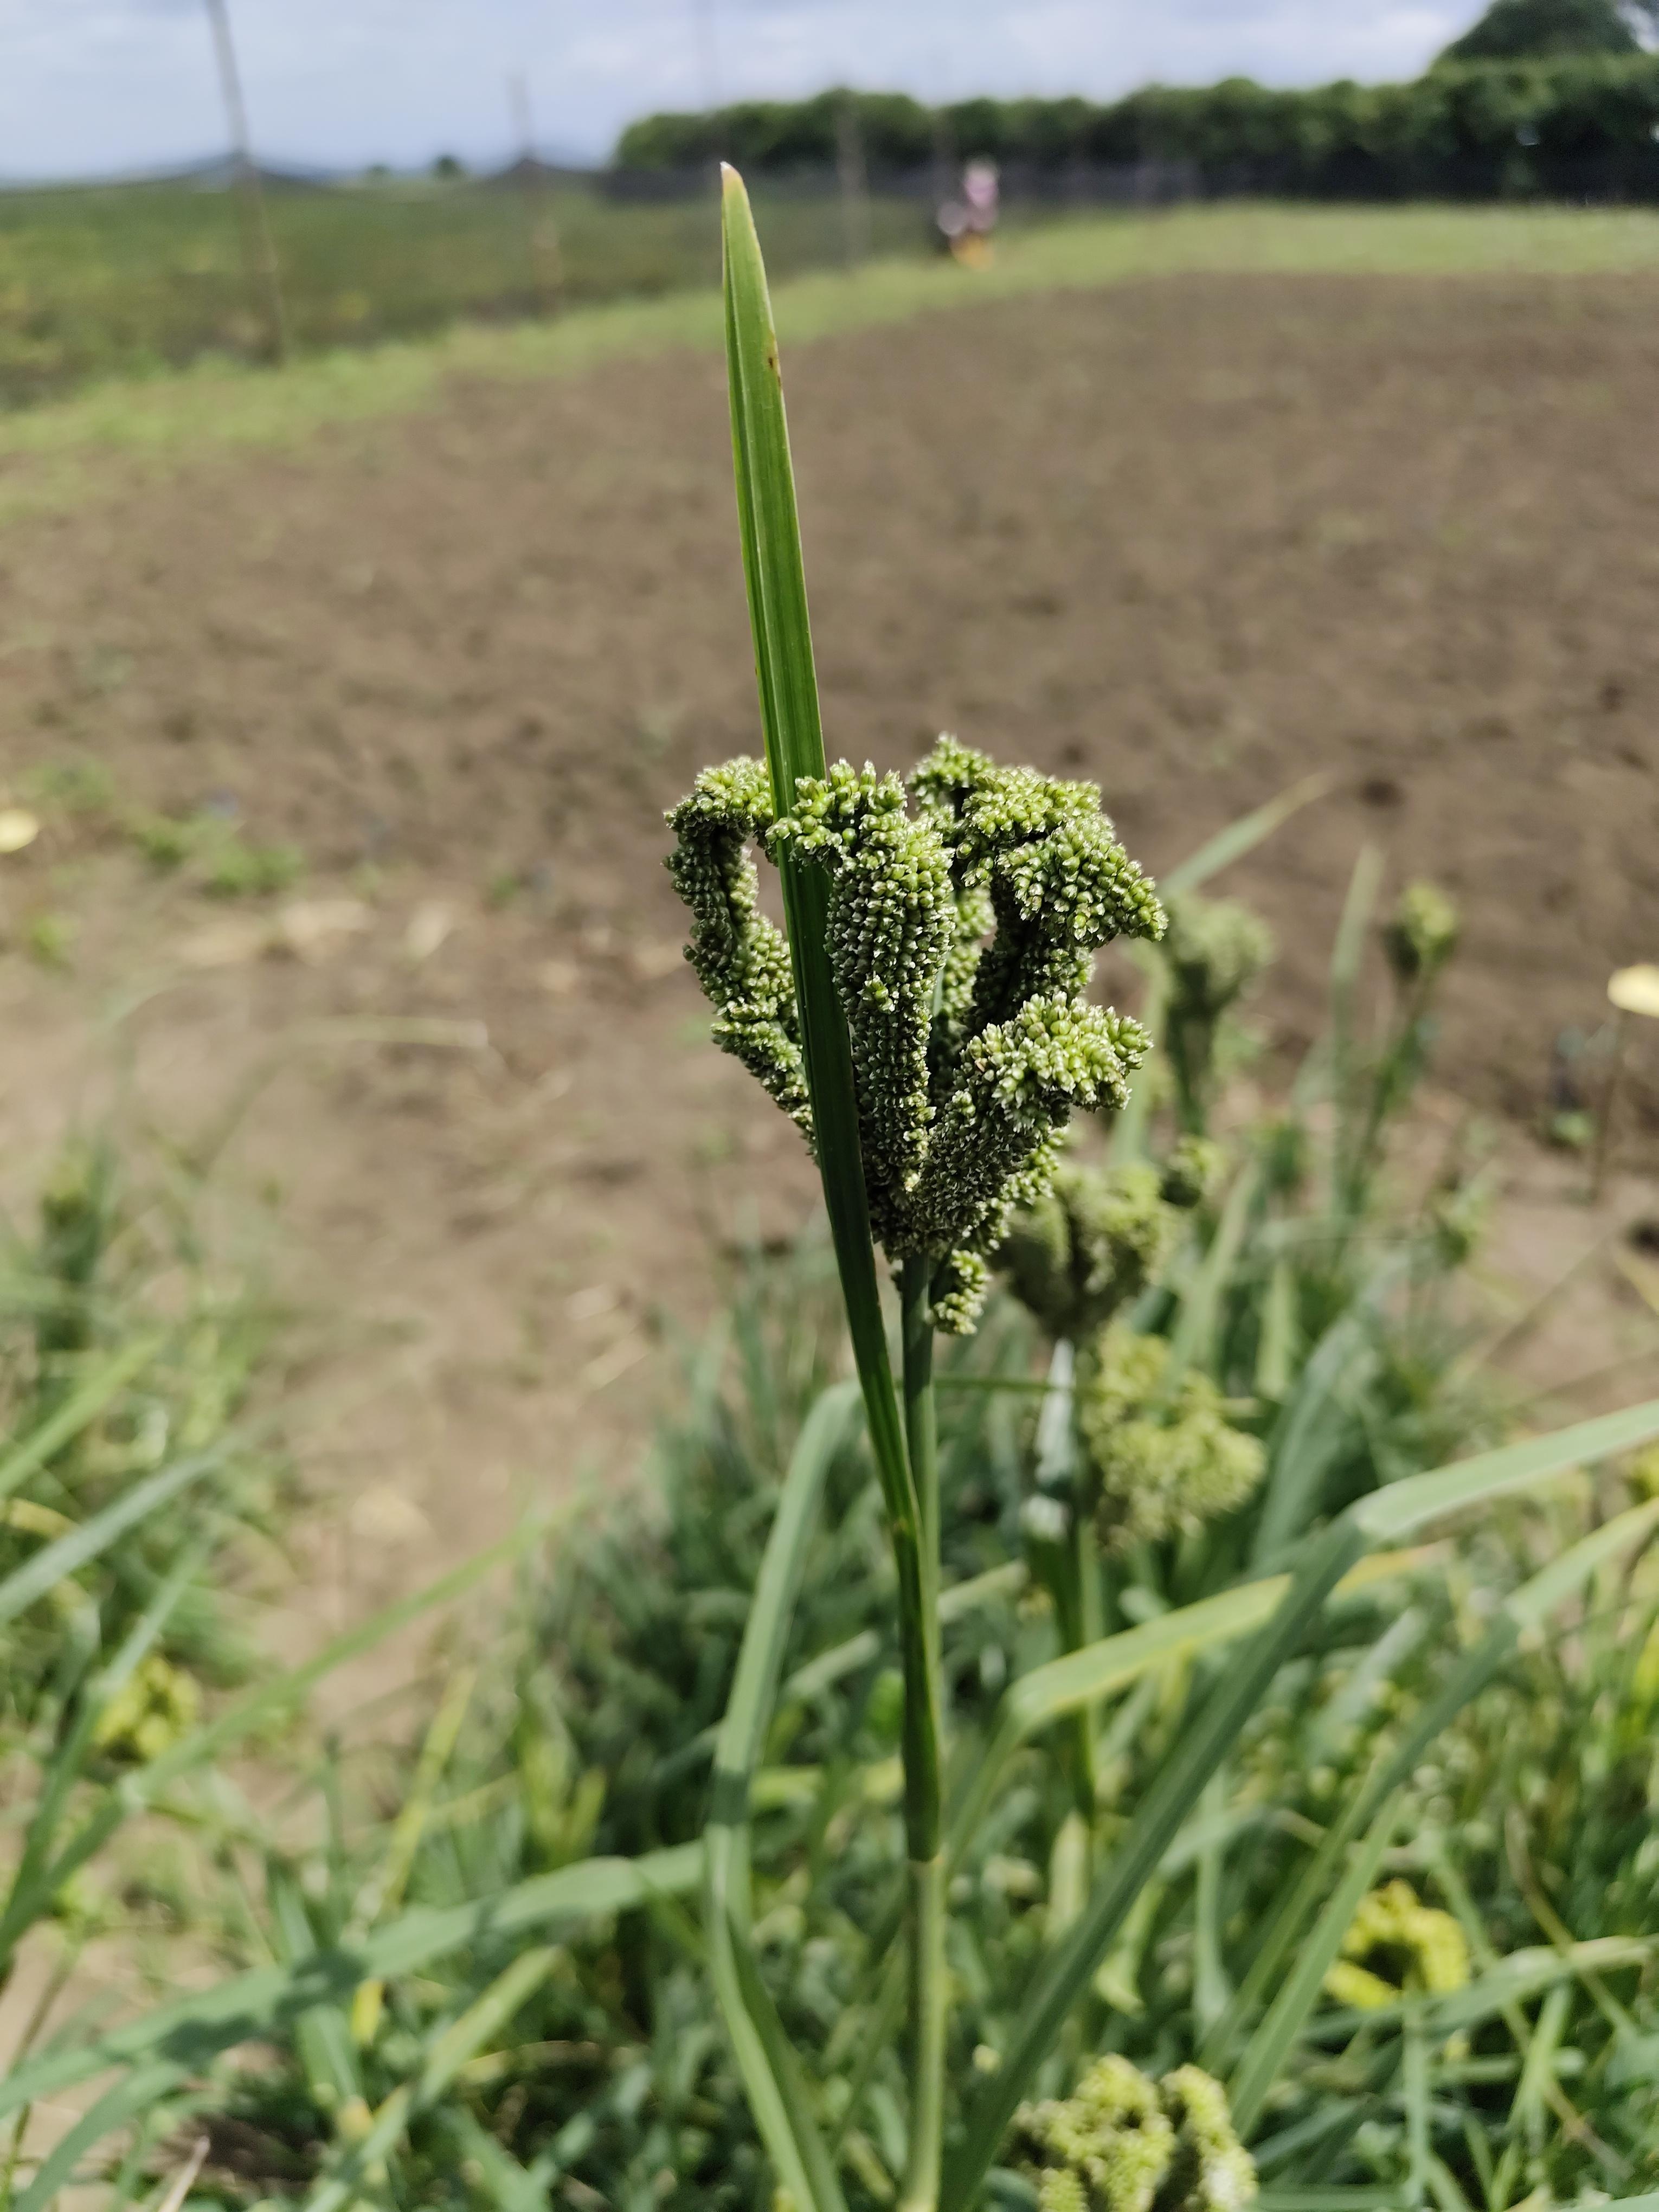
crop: finger millet
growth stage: heading tuber
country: Tanzania
